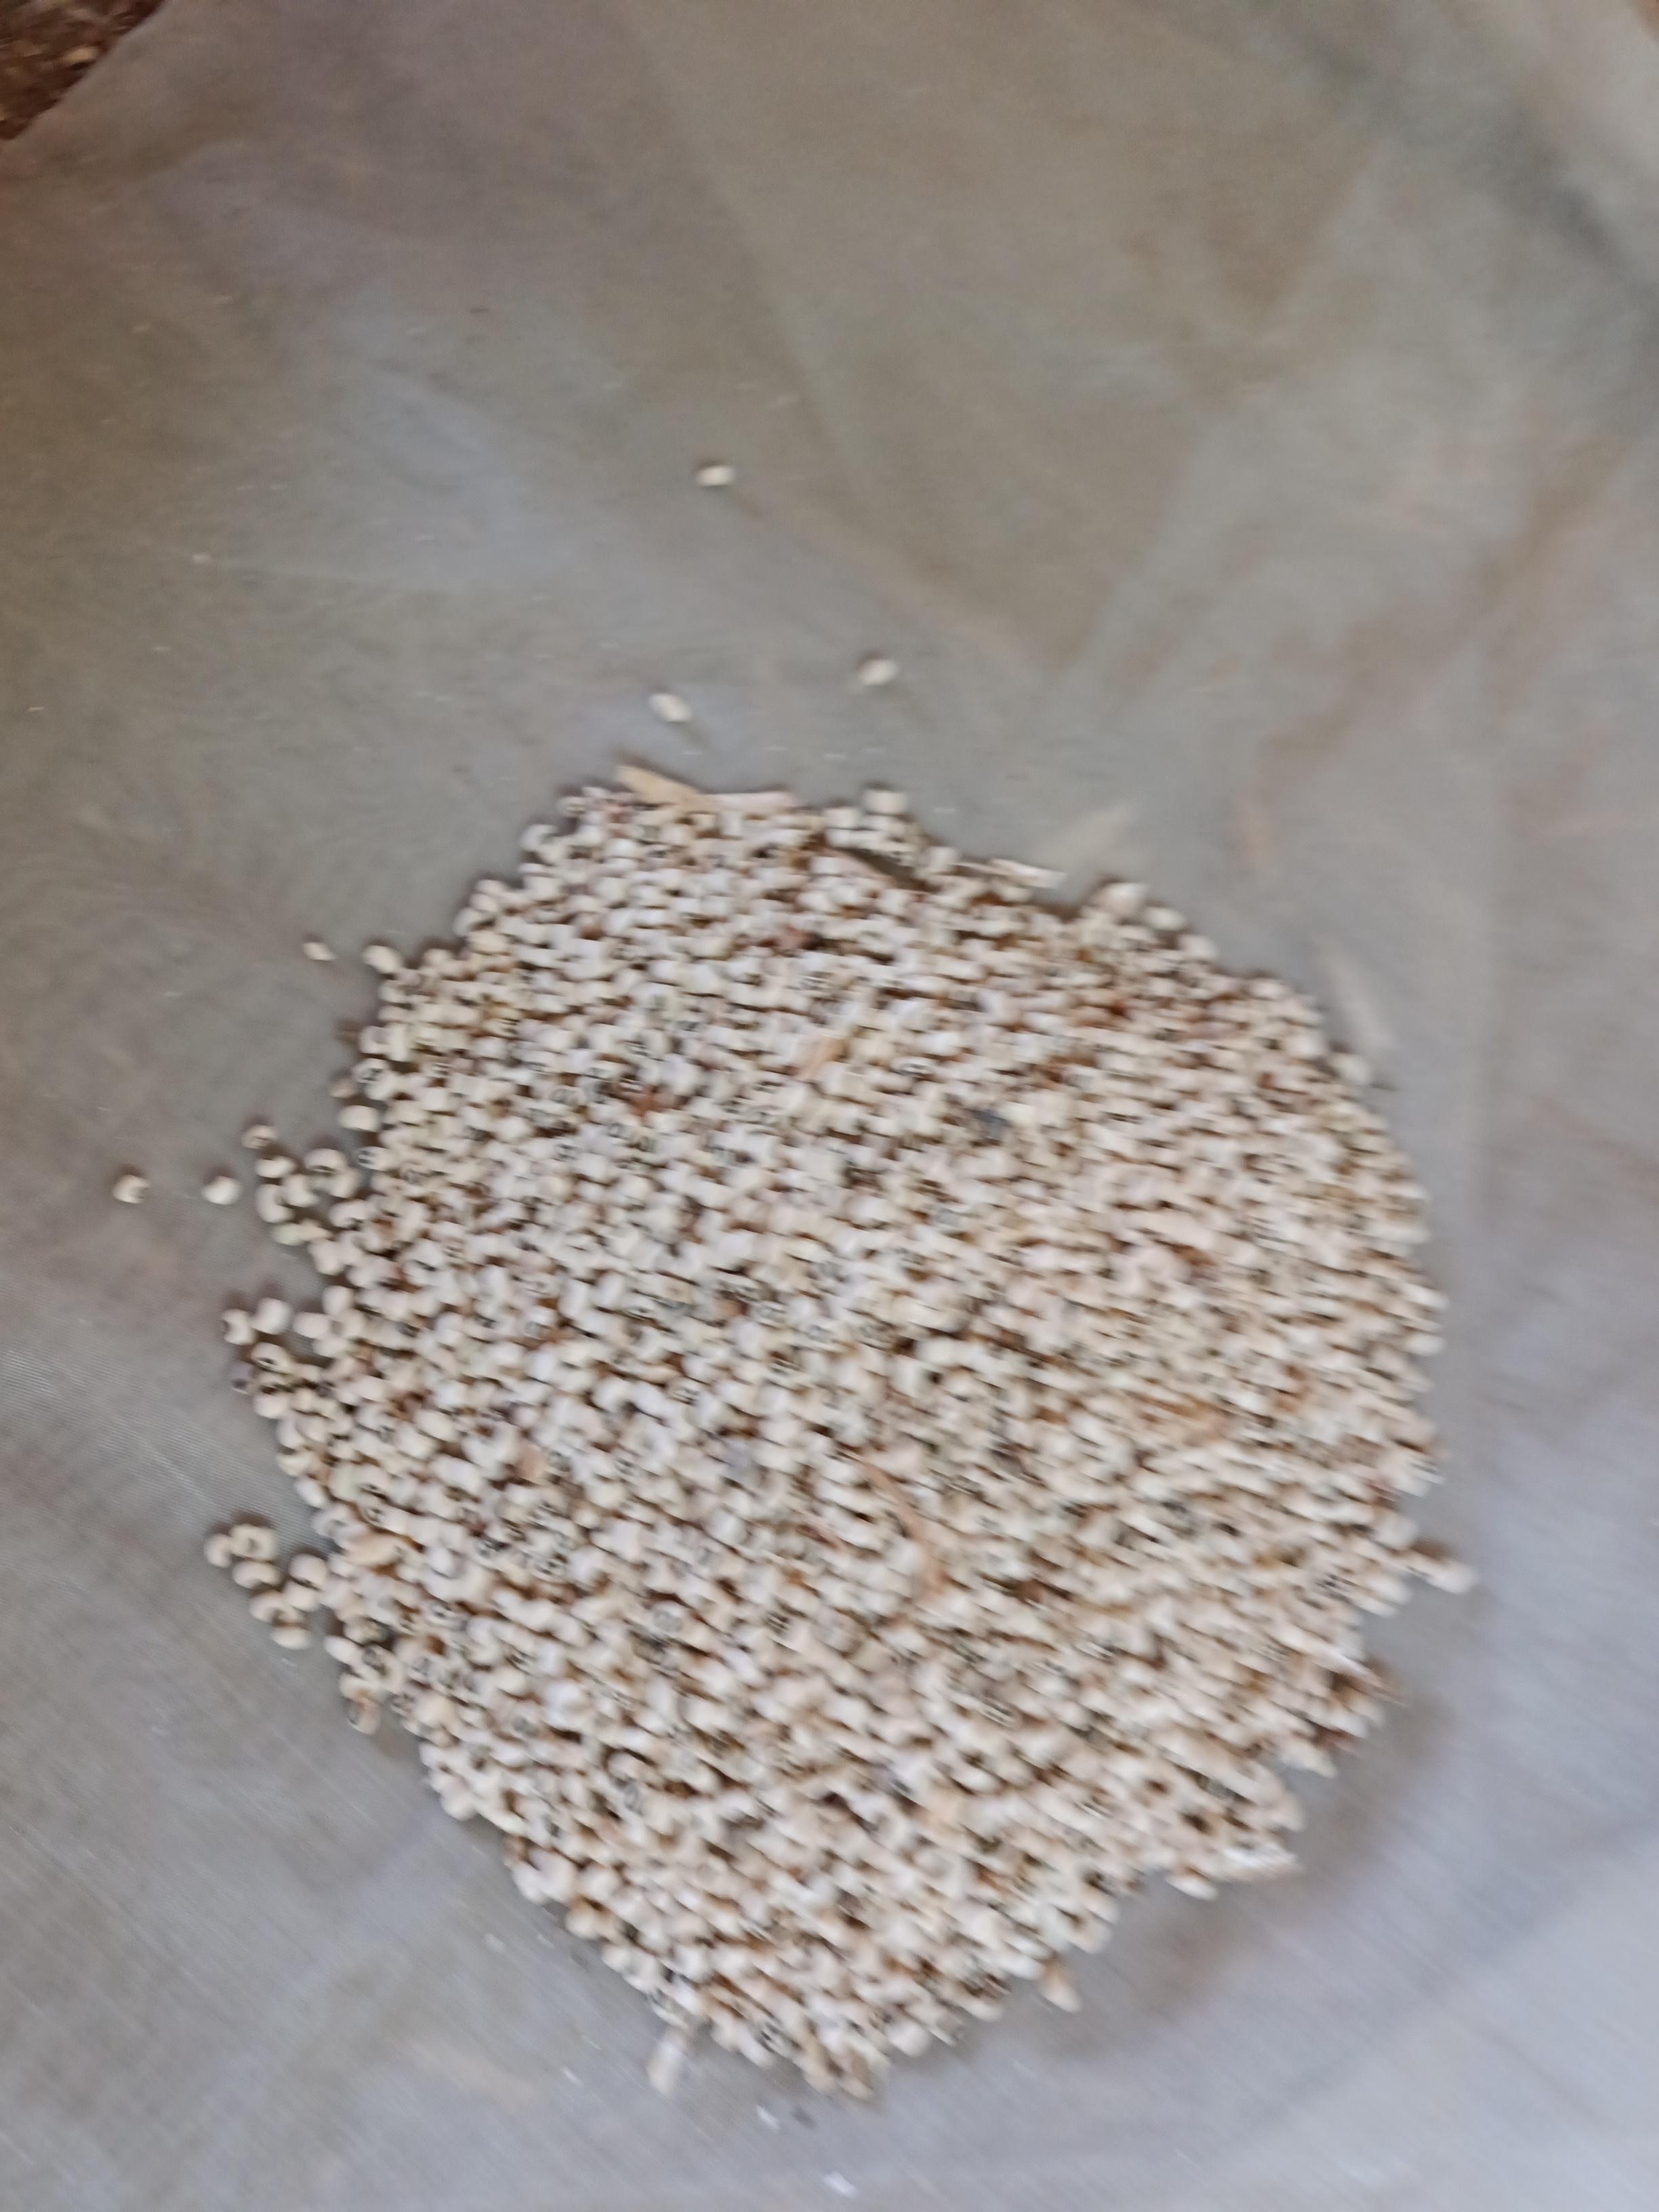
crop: cowpea
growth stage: harvest
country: Nigeria
